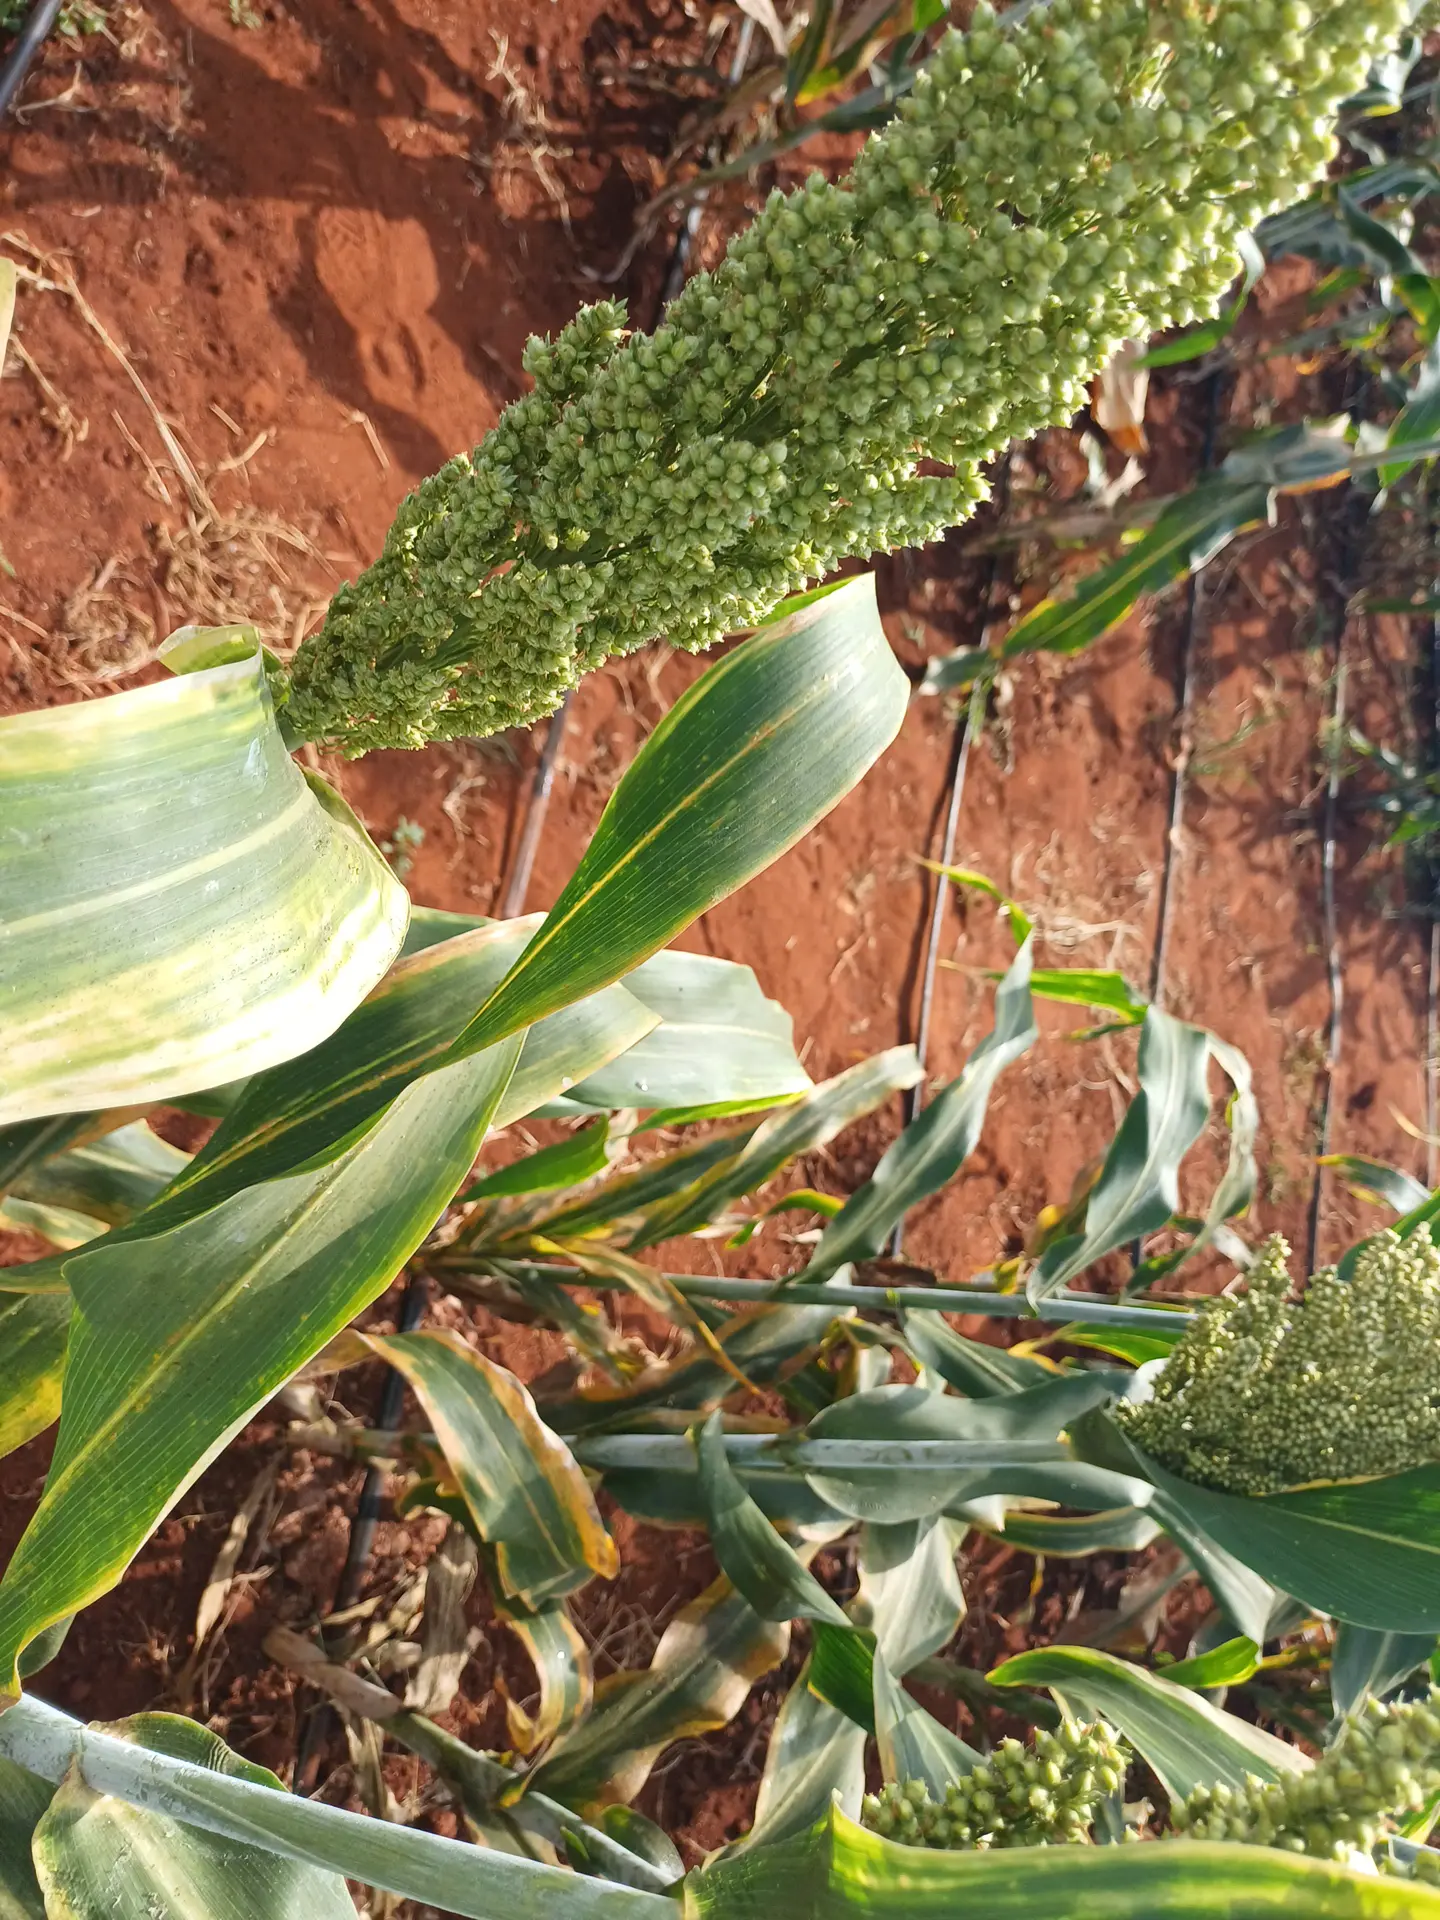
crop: sorghum
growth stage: filling grain
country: Kenya
